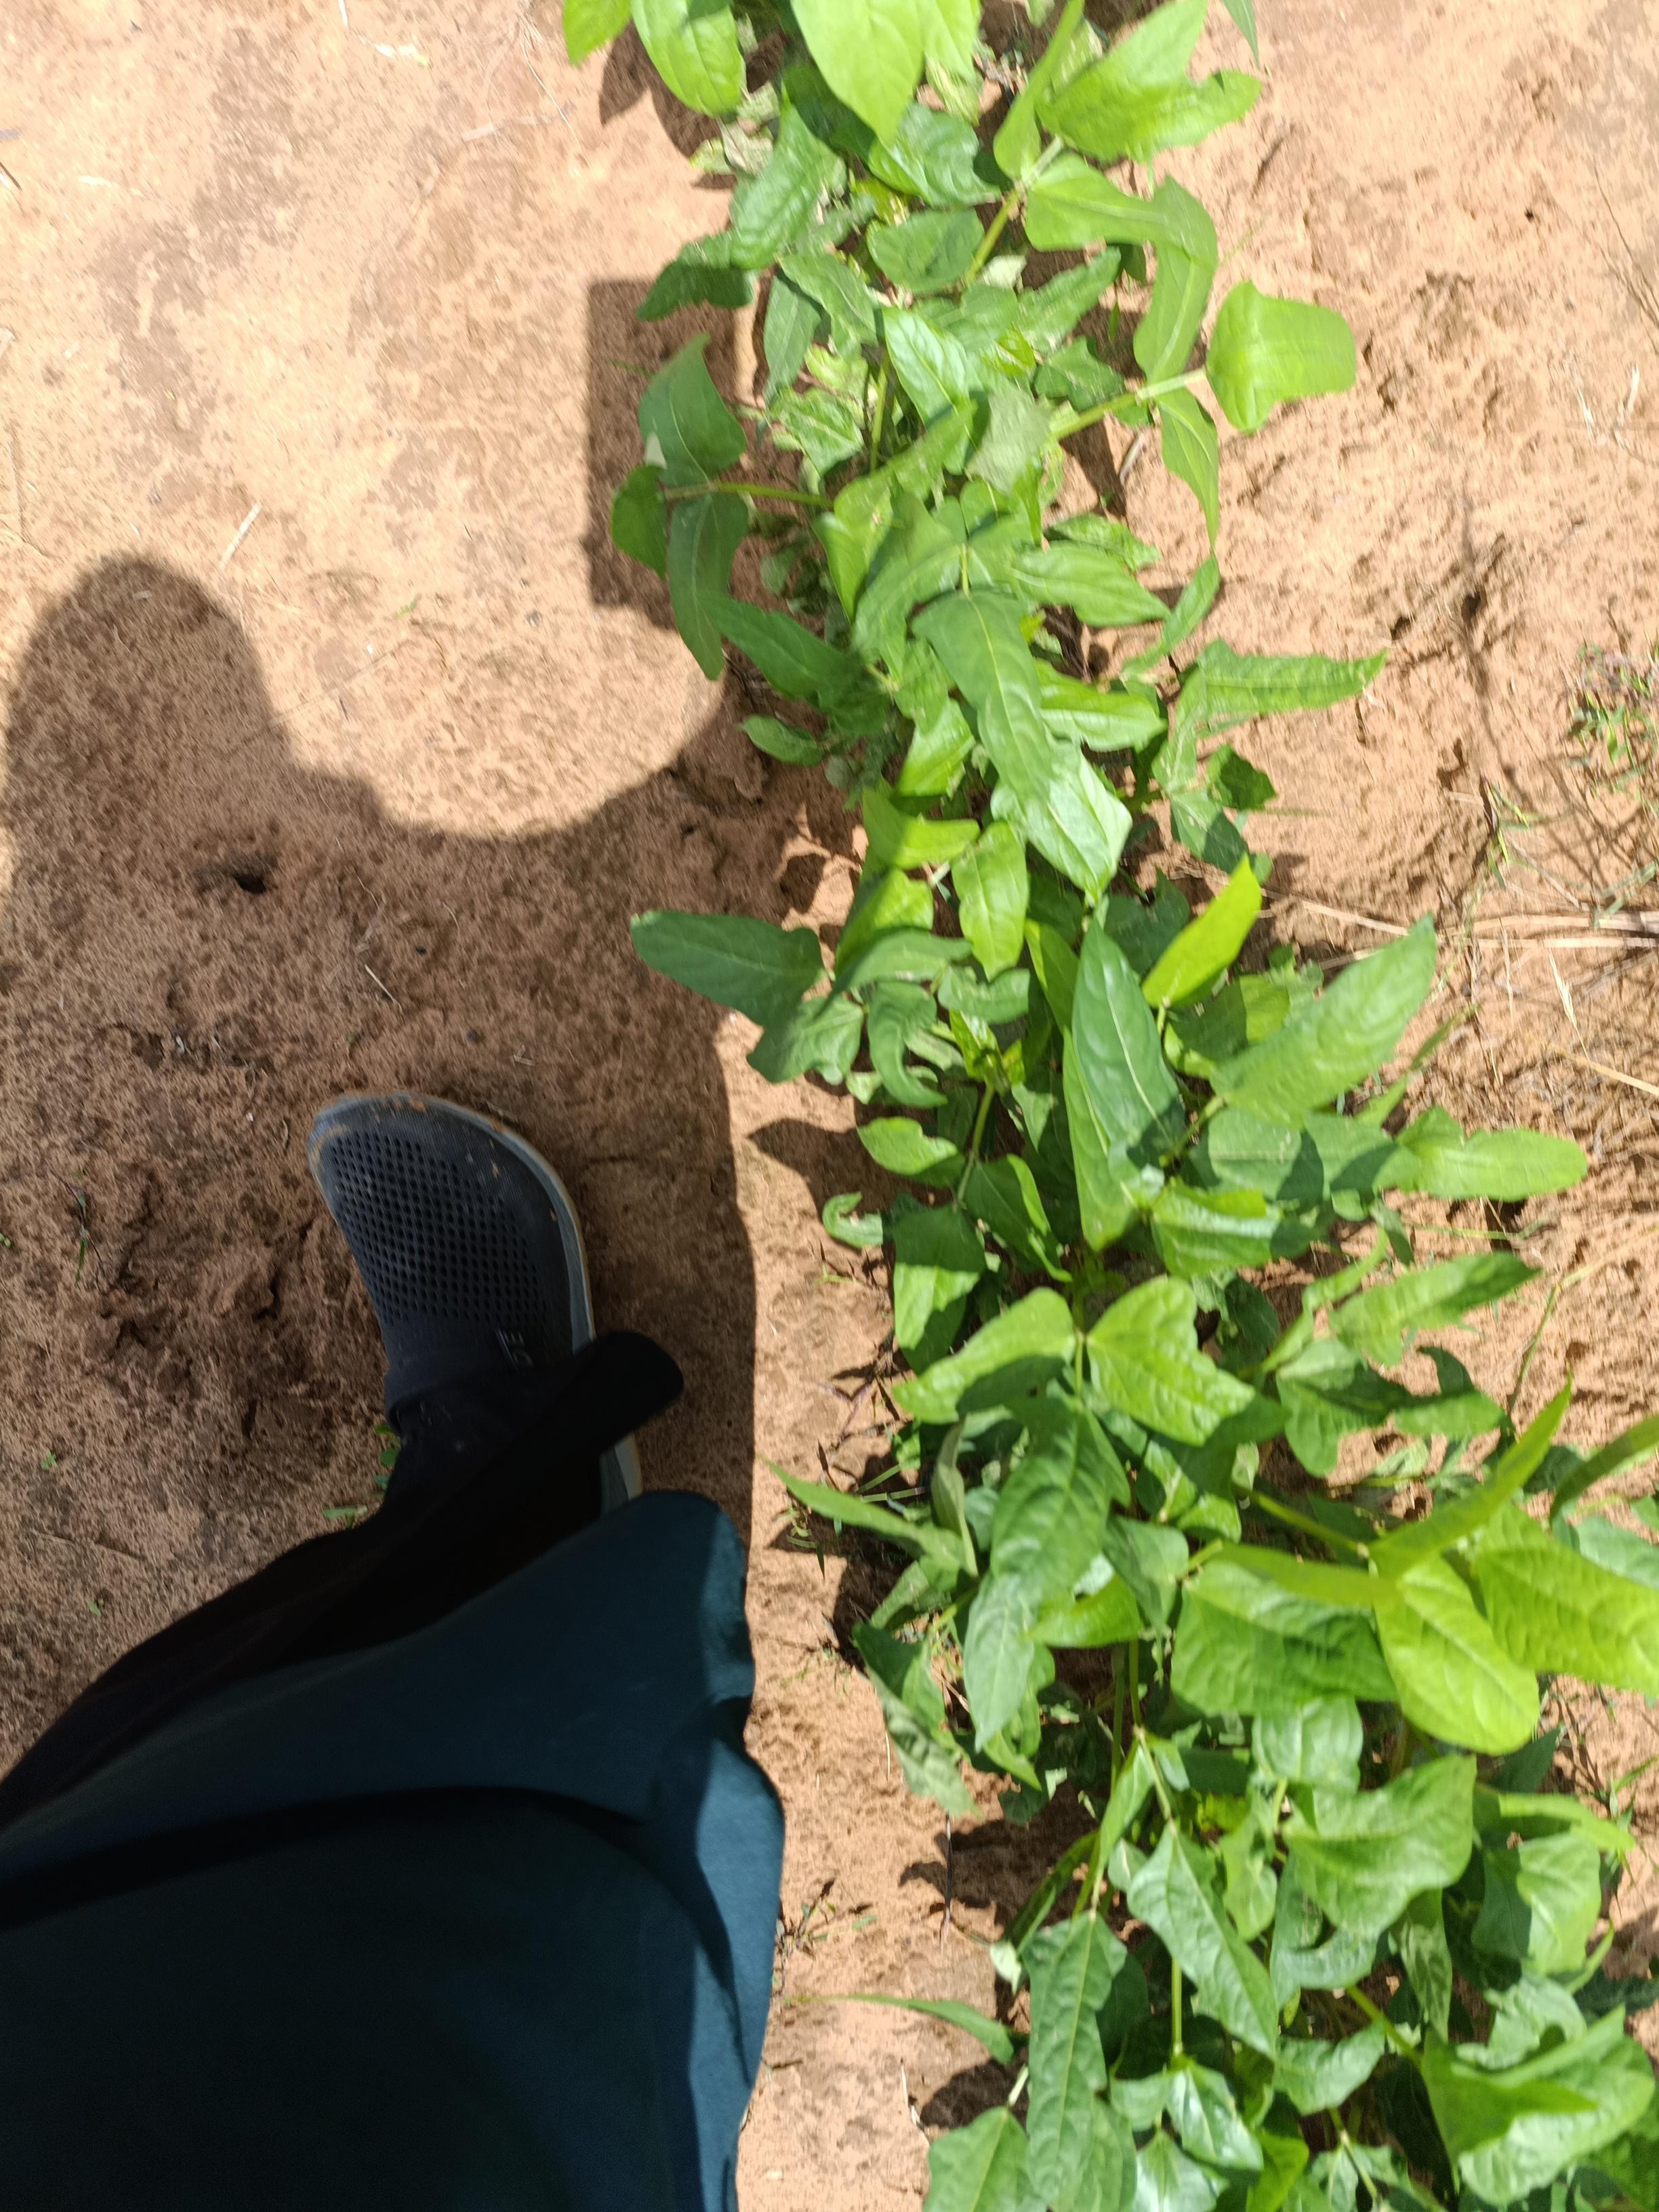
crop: cowpea
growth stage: emergence
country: Nigeria
